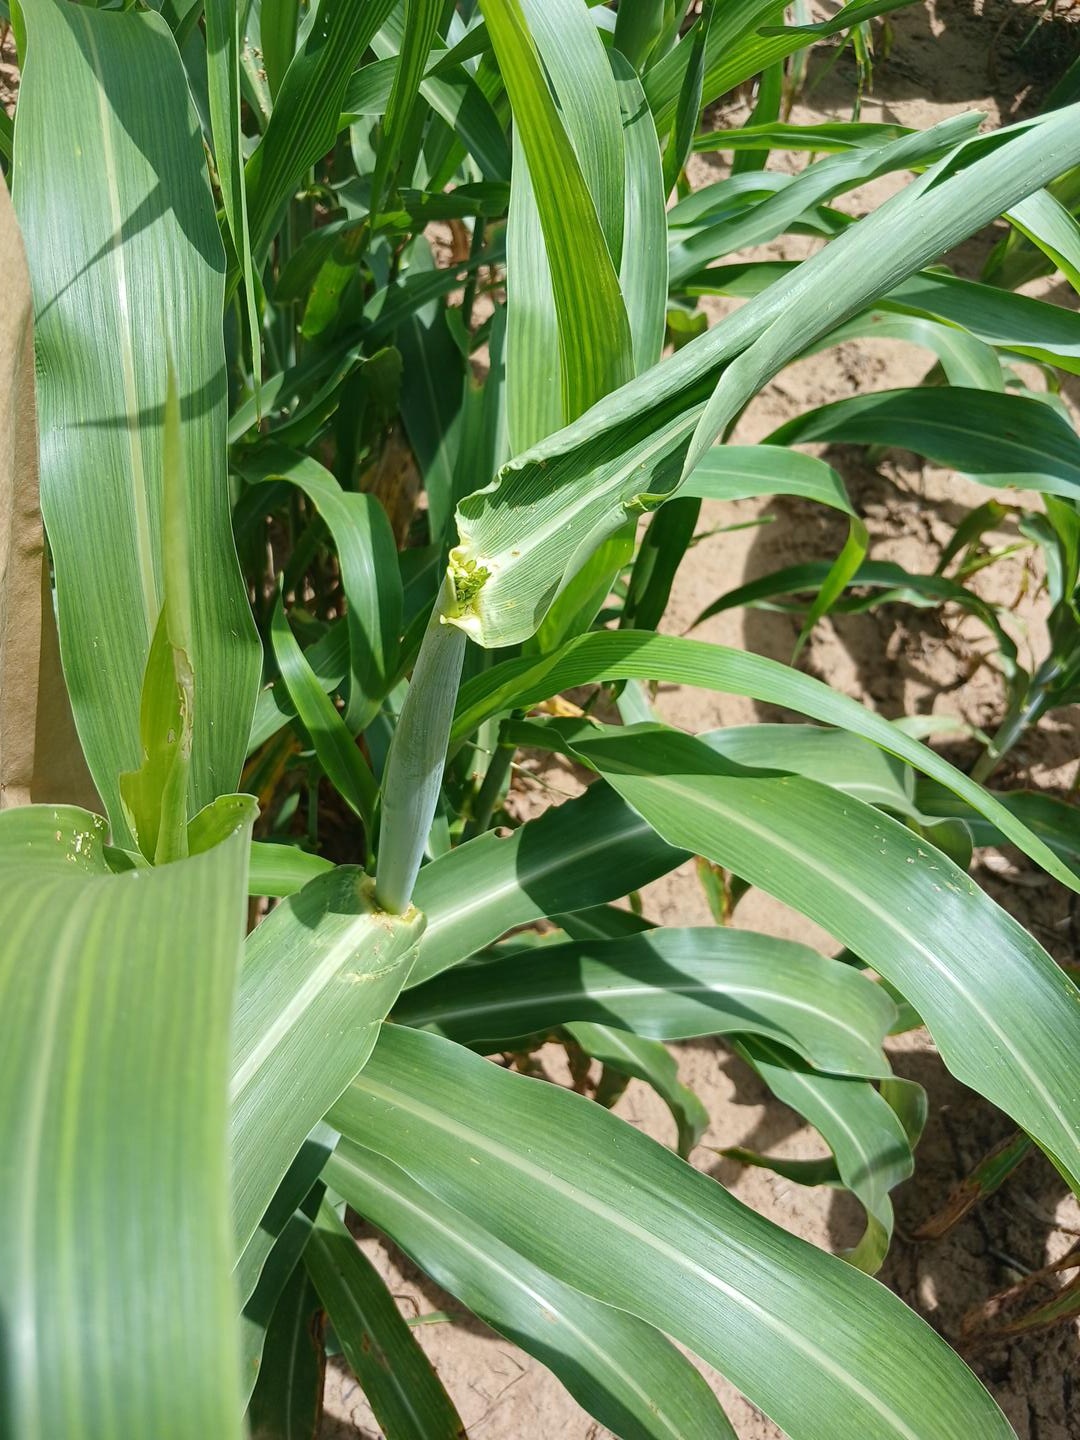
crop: sorghum
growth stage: heading tuber
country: Senegal
